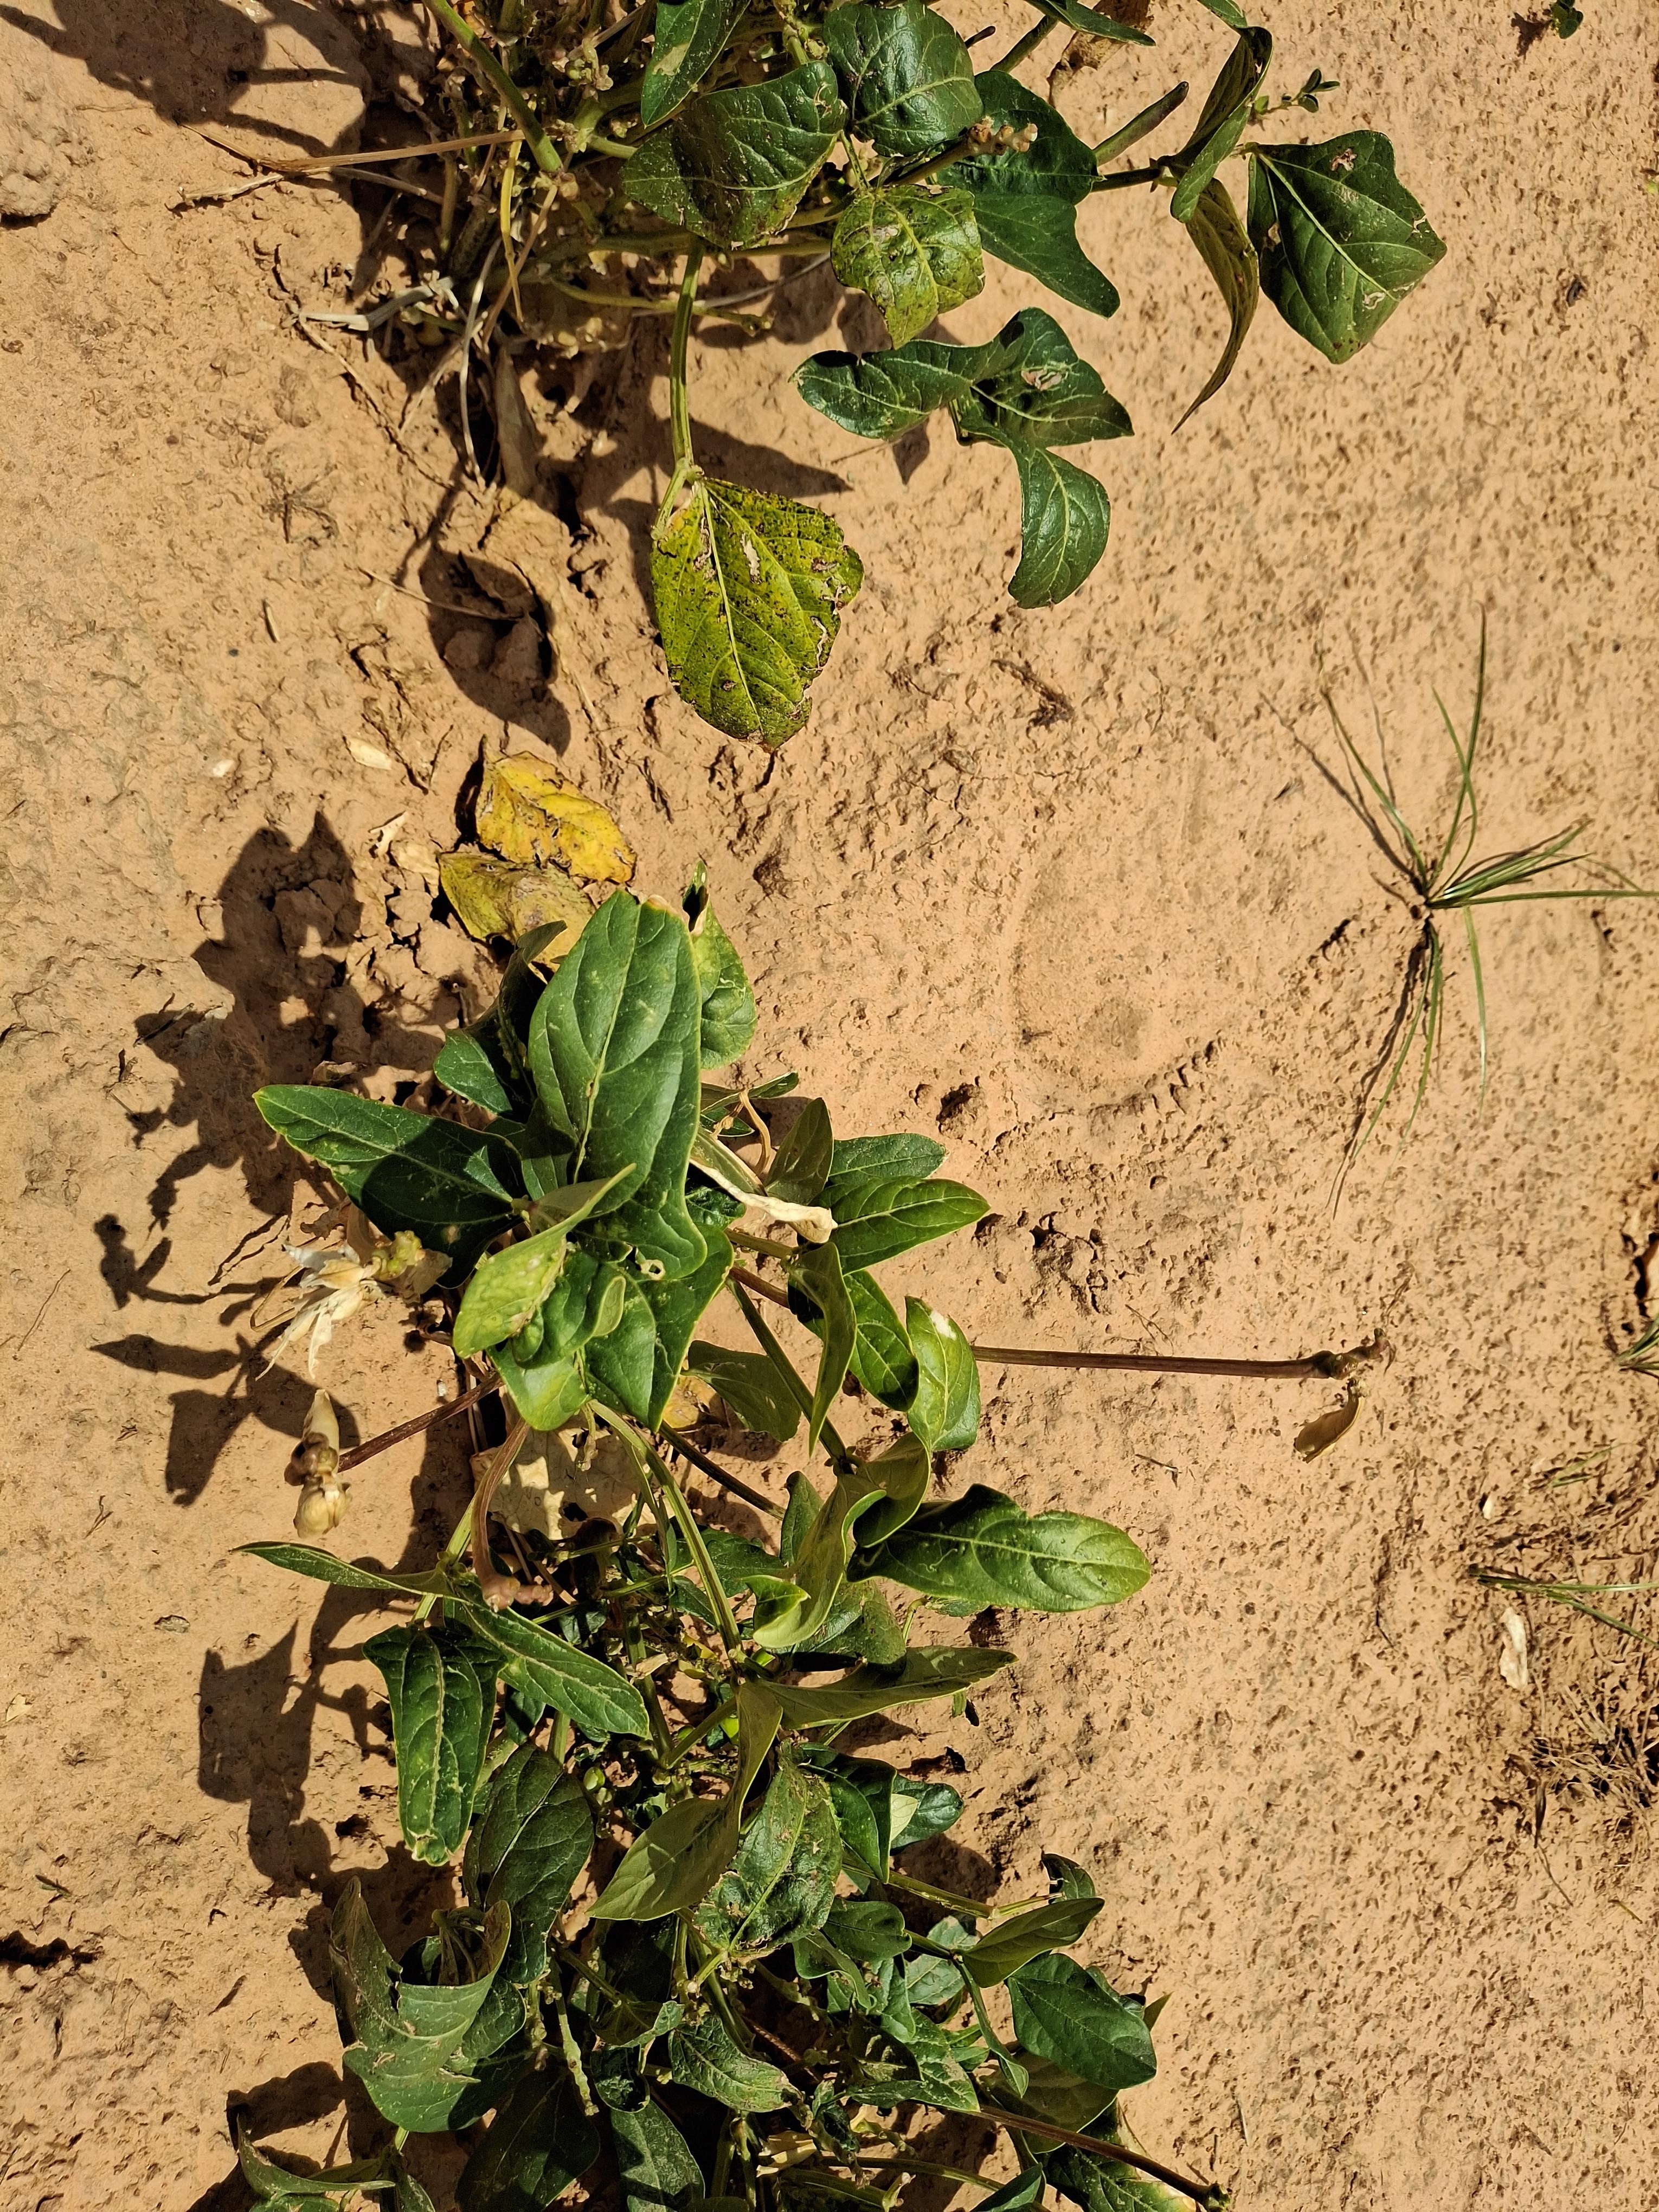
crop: cowpea
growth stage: harvest maturity
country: Nigeria
